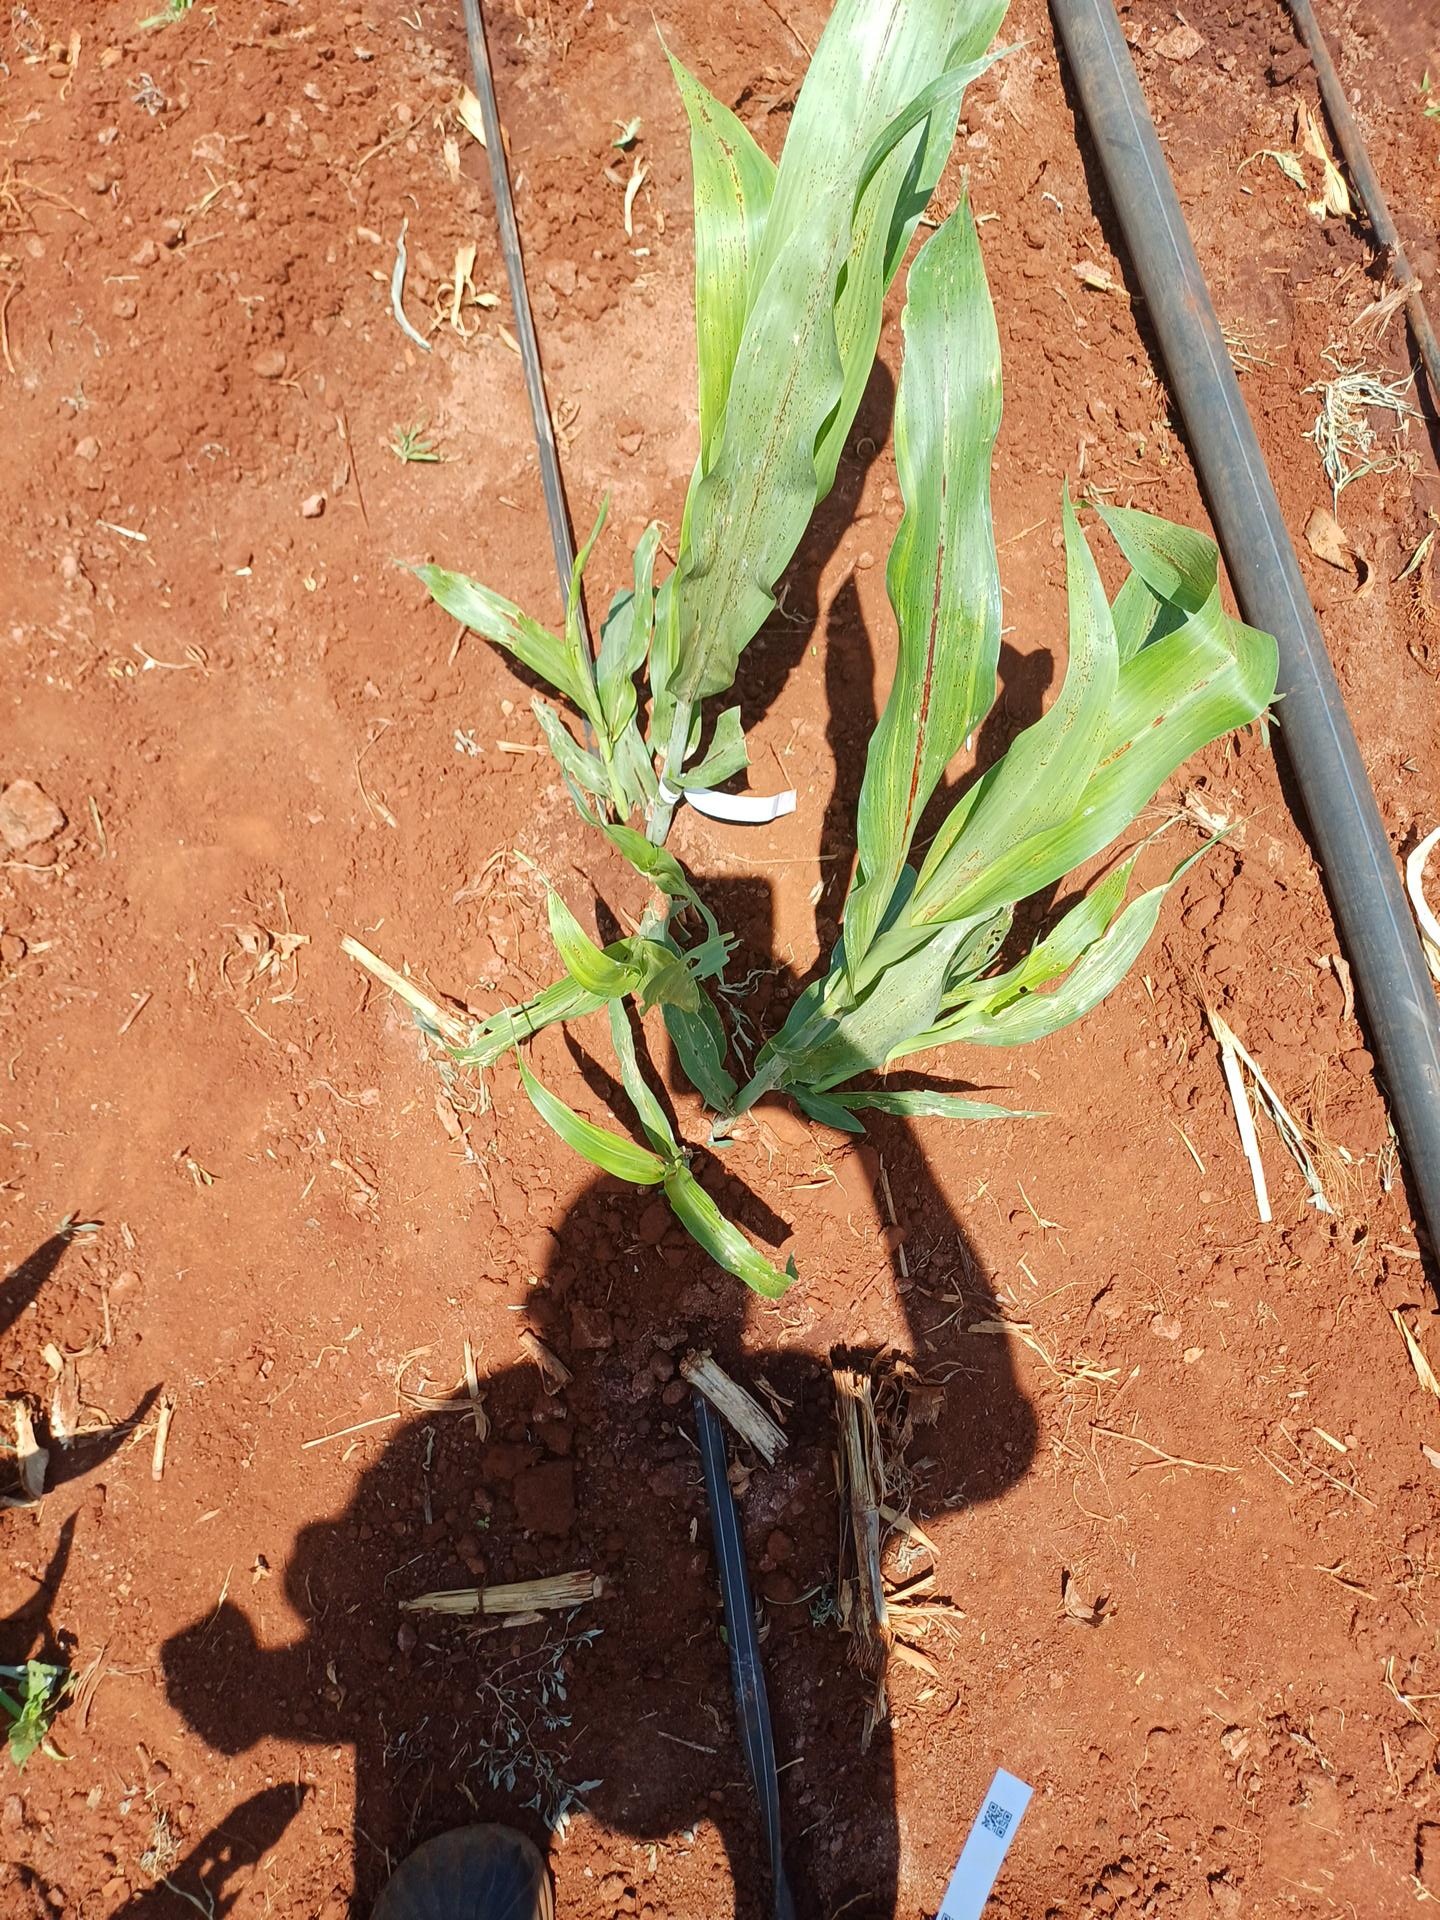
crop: sorghum
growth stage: vegetative
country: Kenya
